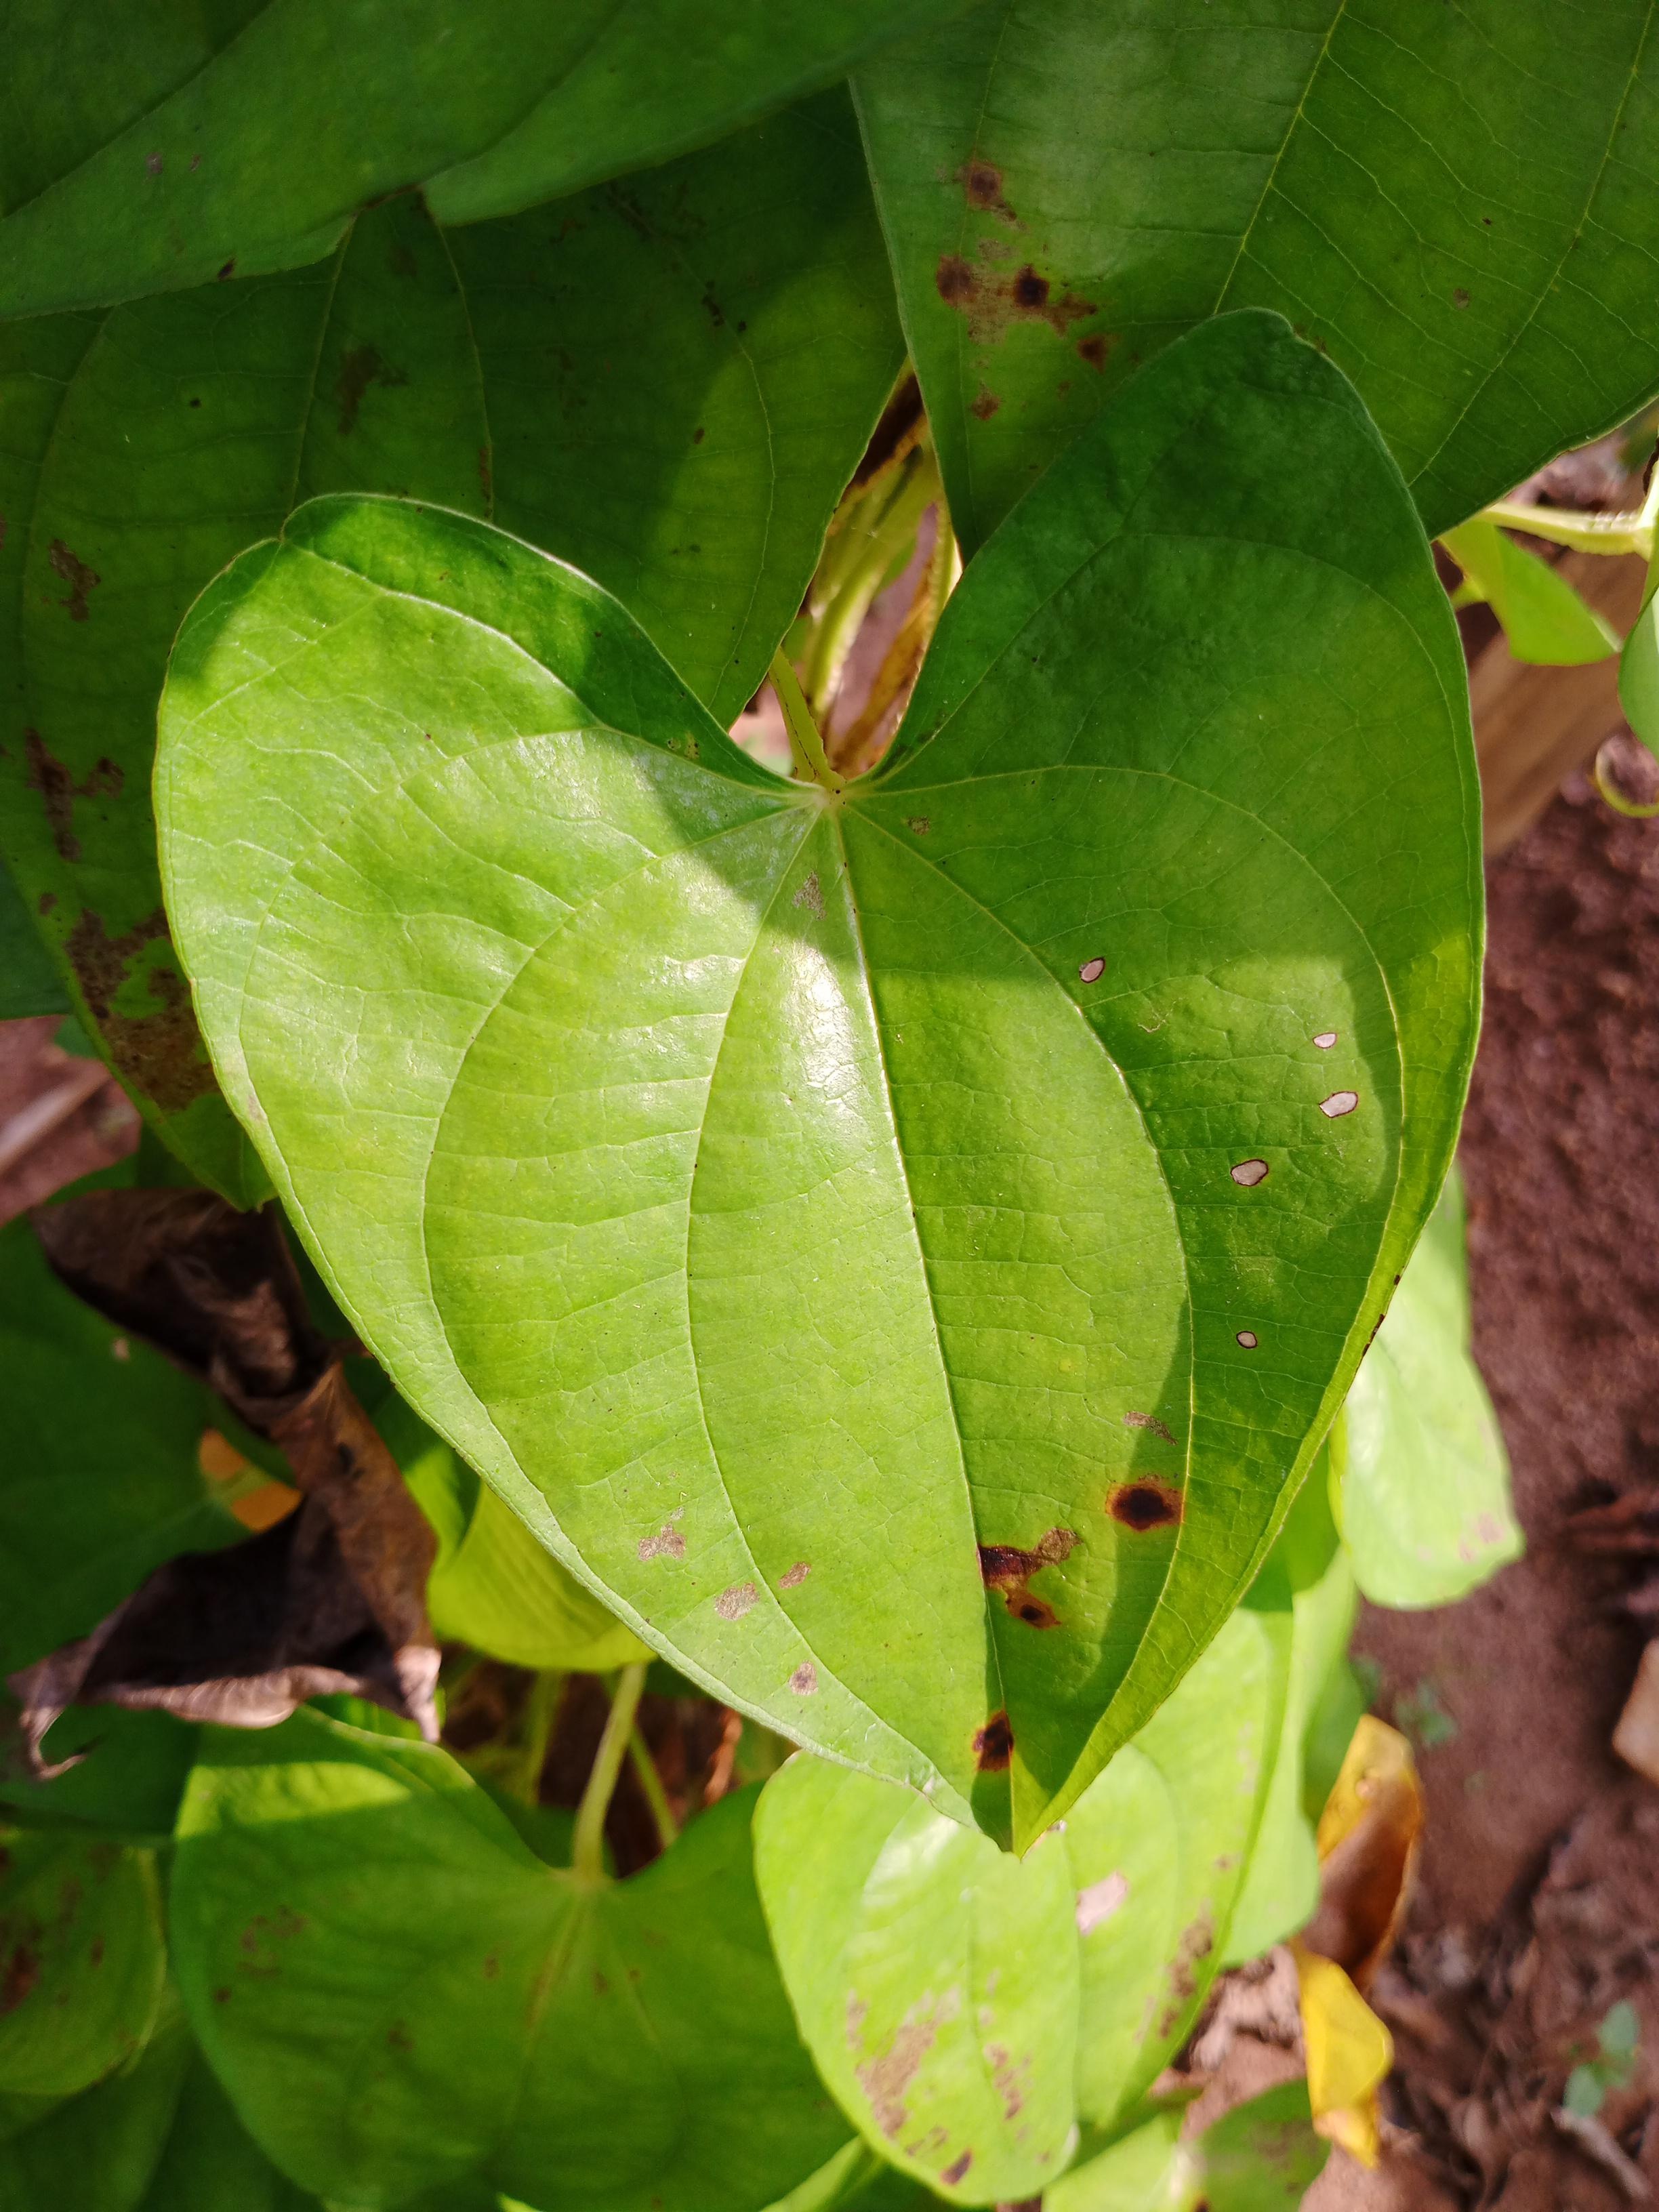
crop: yam
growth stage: vegetative
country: Nigeria
